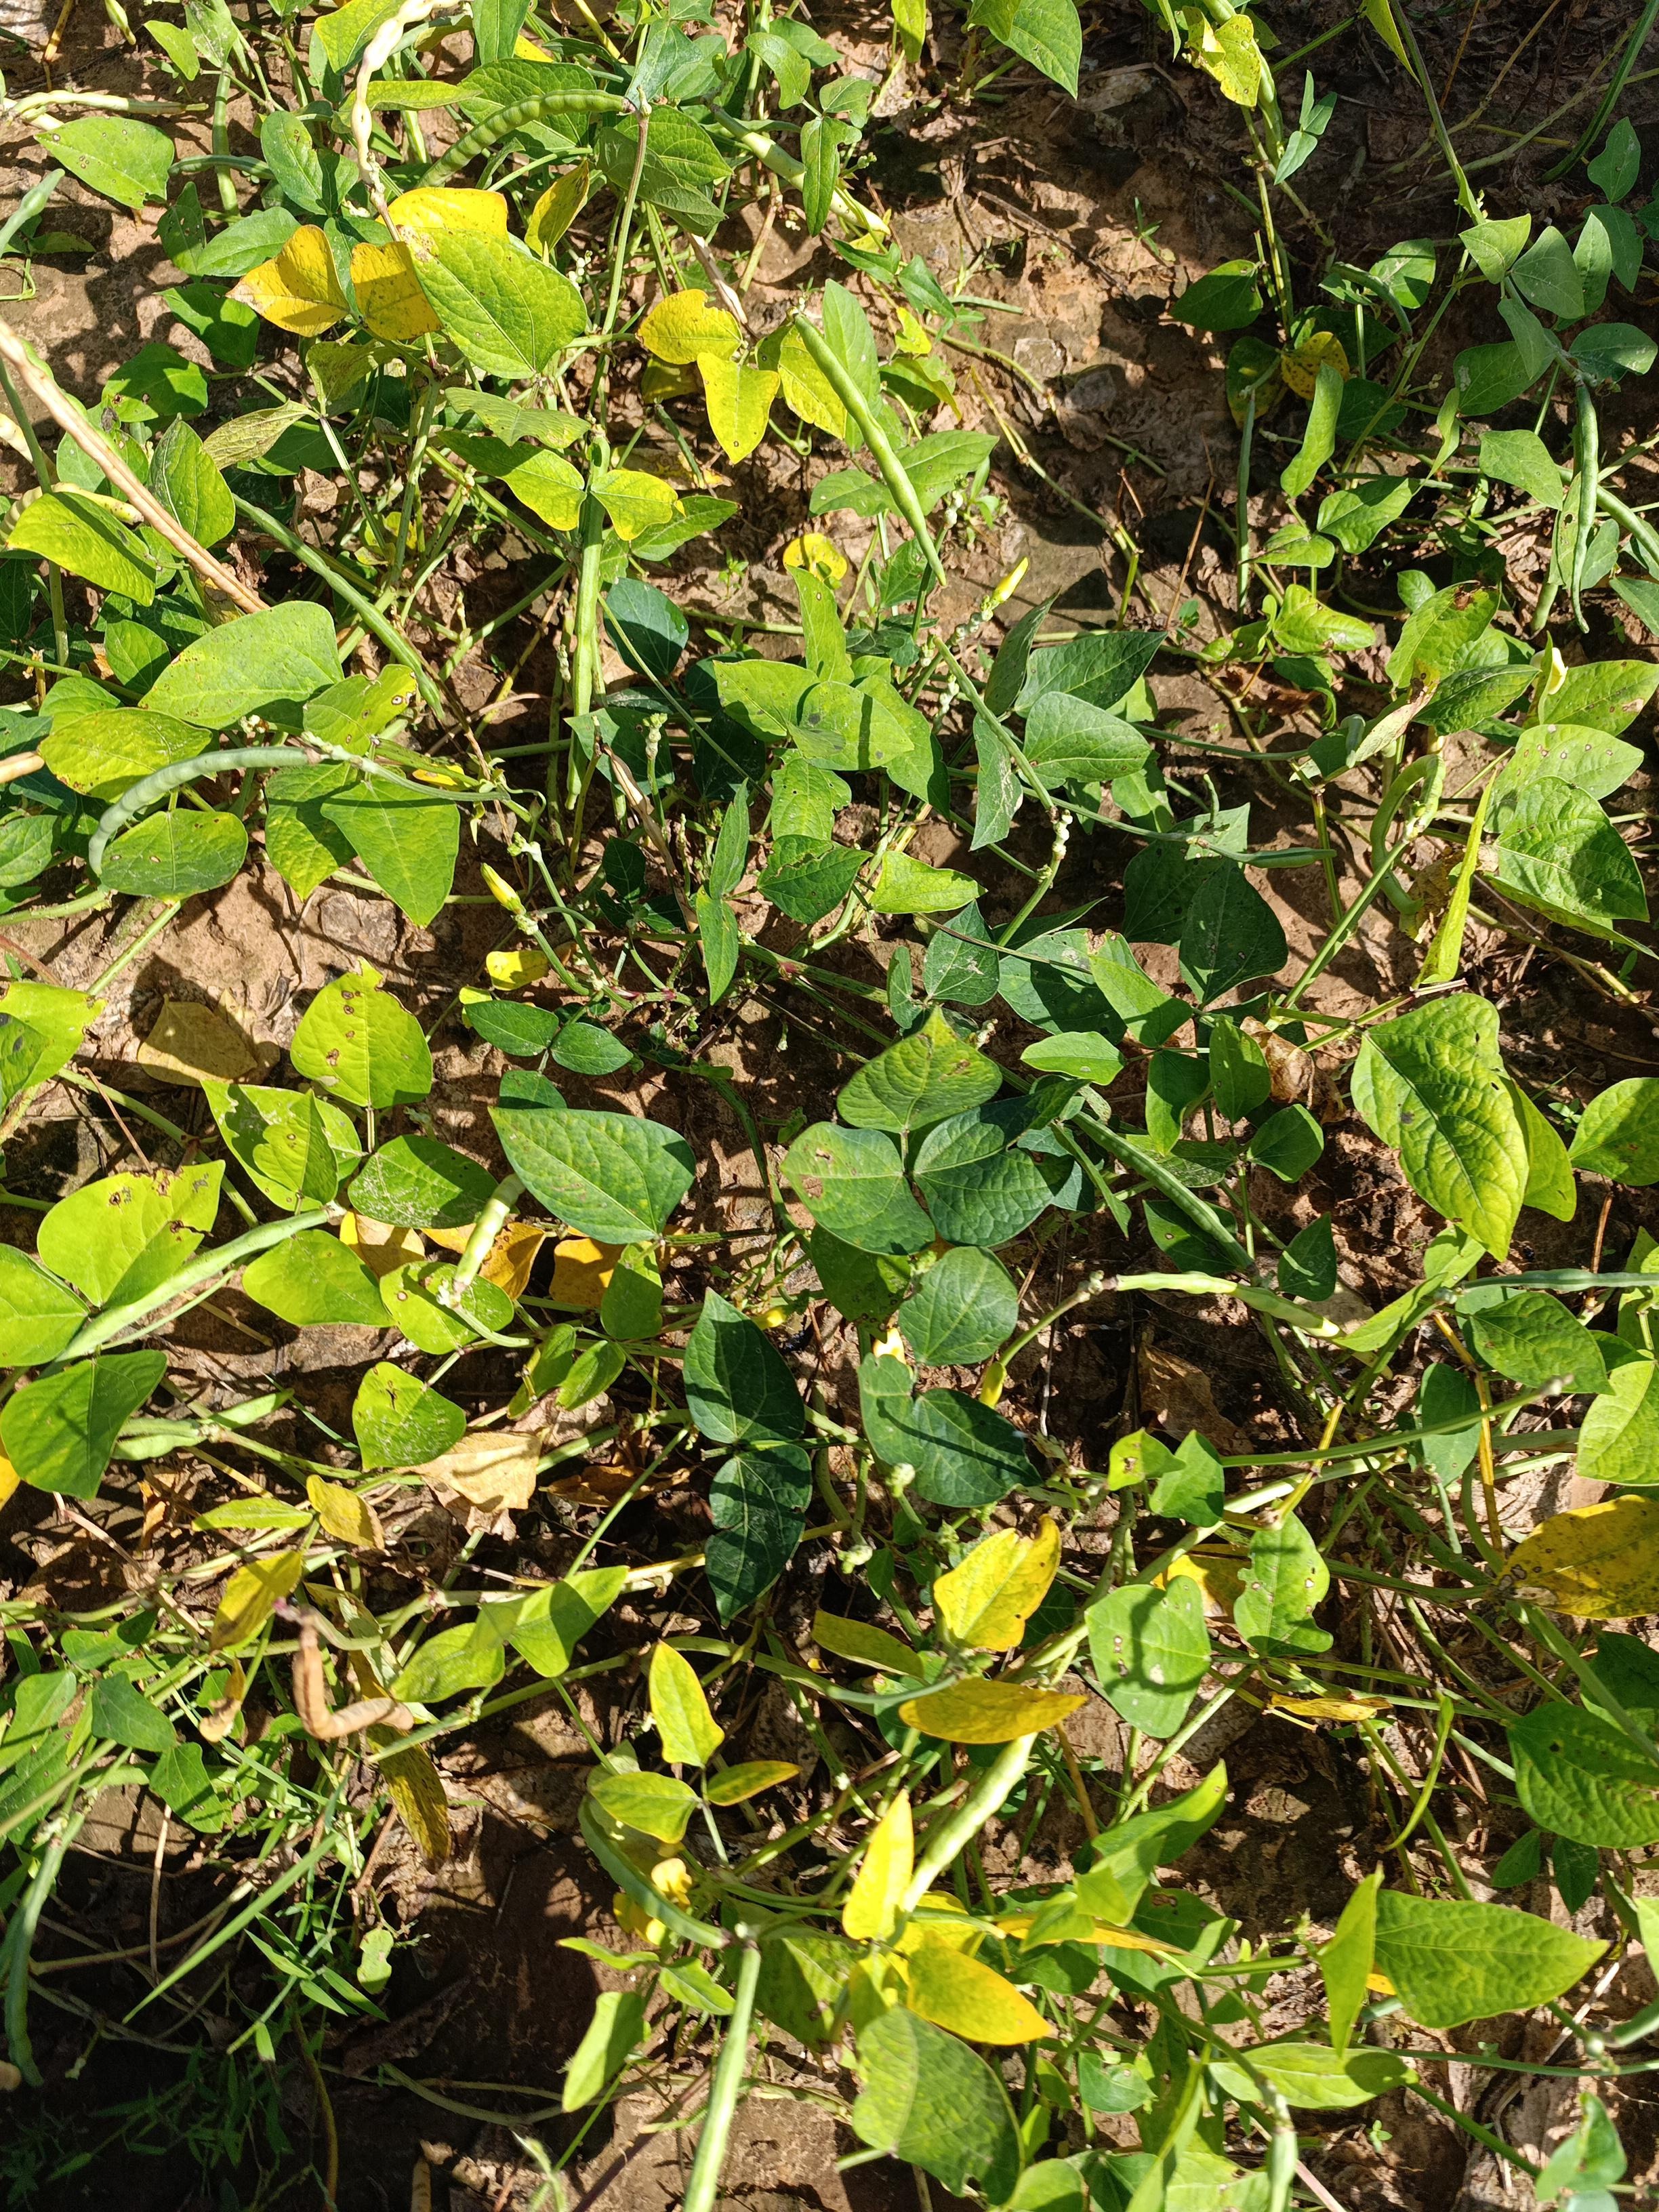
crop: cowpea
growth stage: maturity
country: Nigeria
